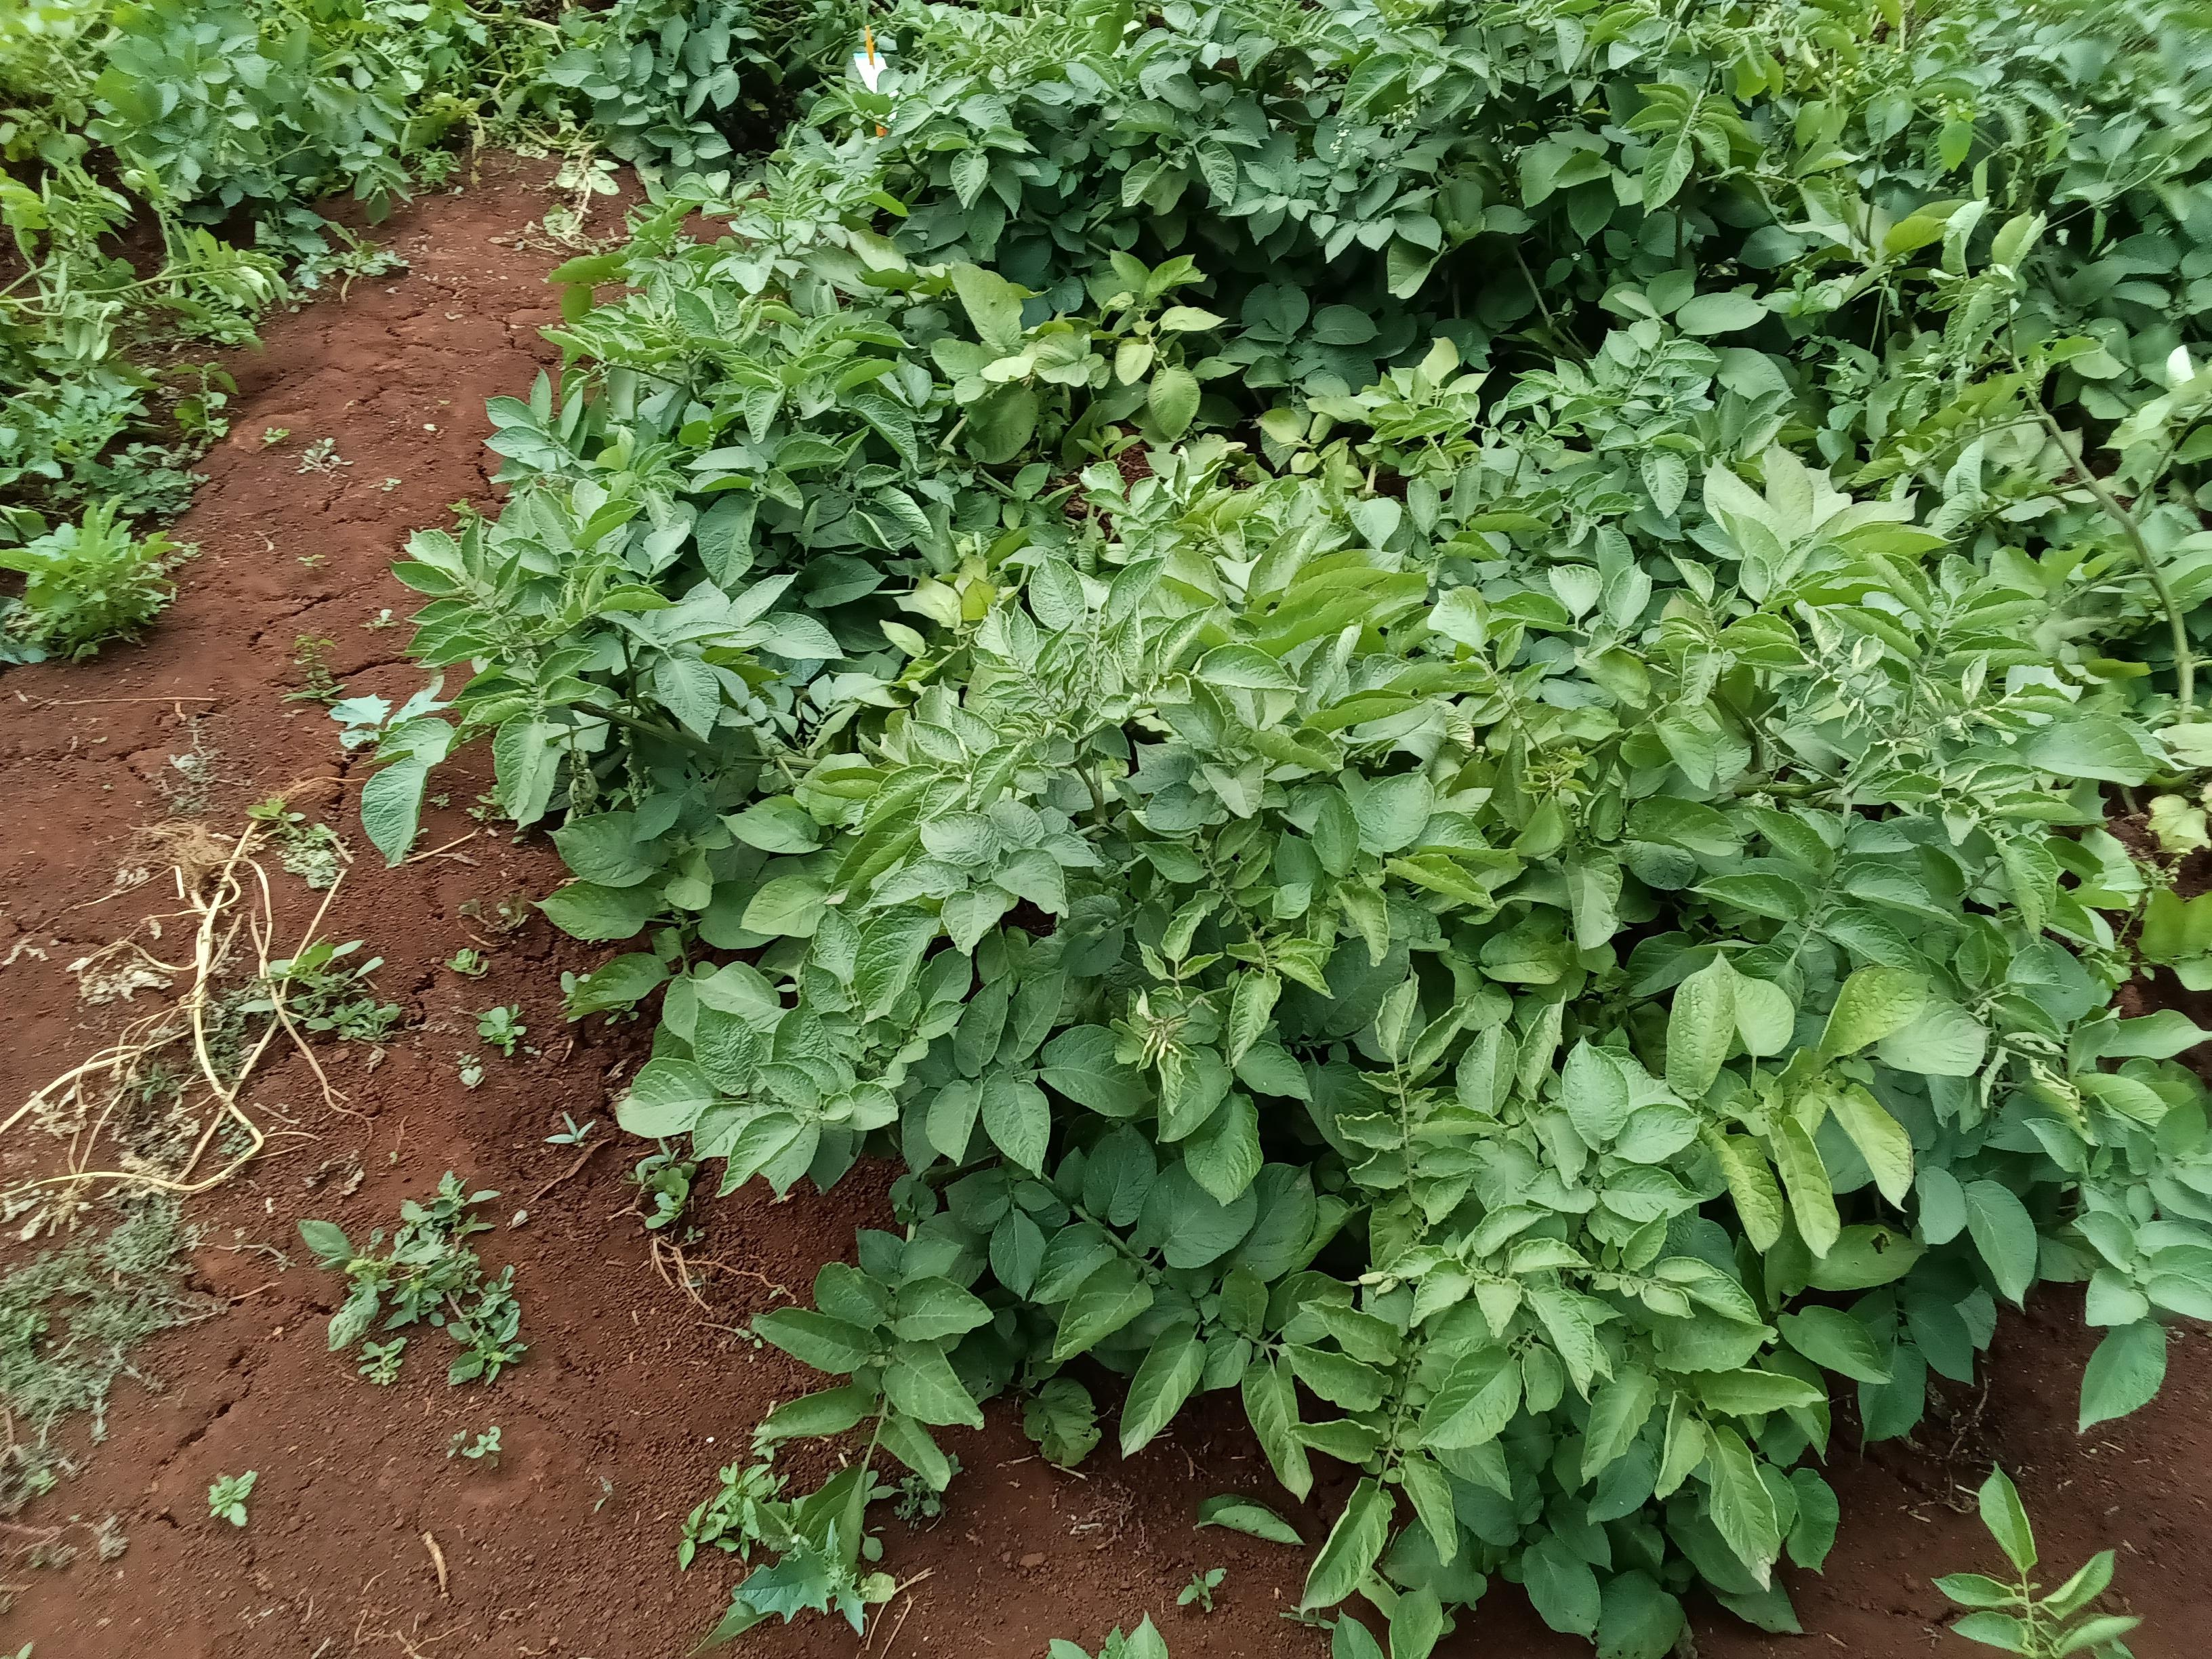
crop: potato
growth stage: maturity
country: Kenya
